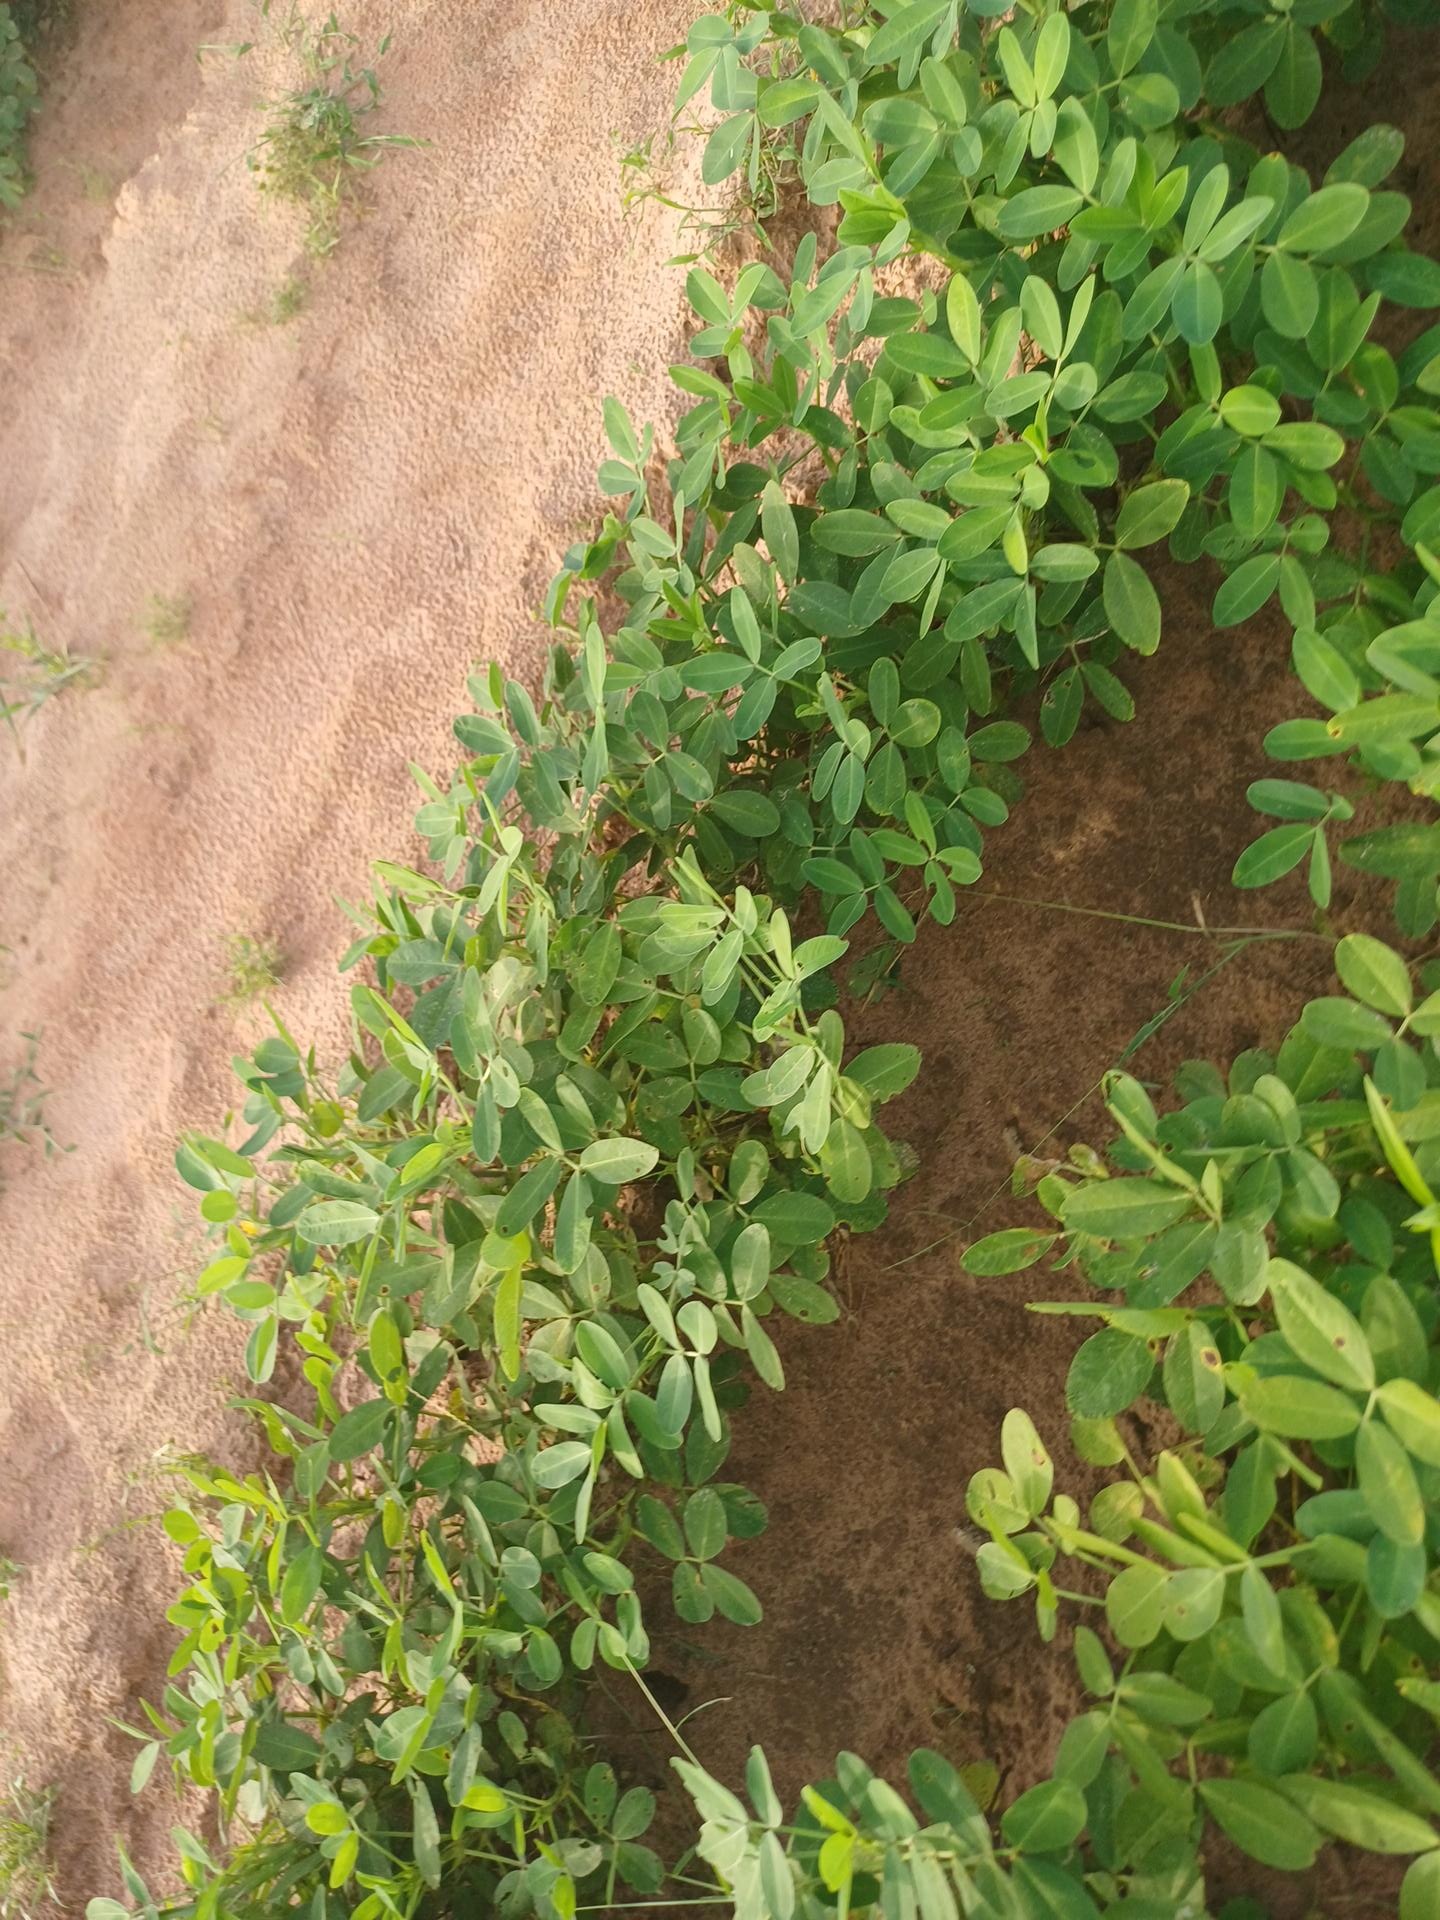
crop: groundnut
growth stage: flowering
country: Senegal
